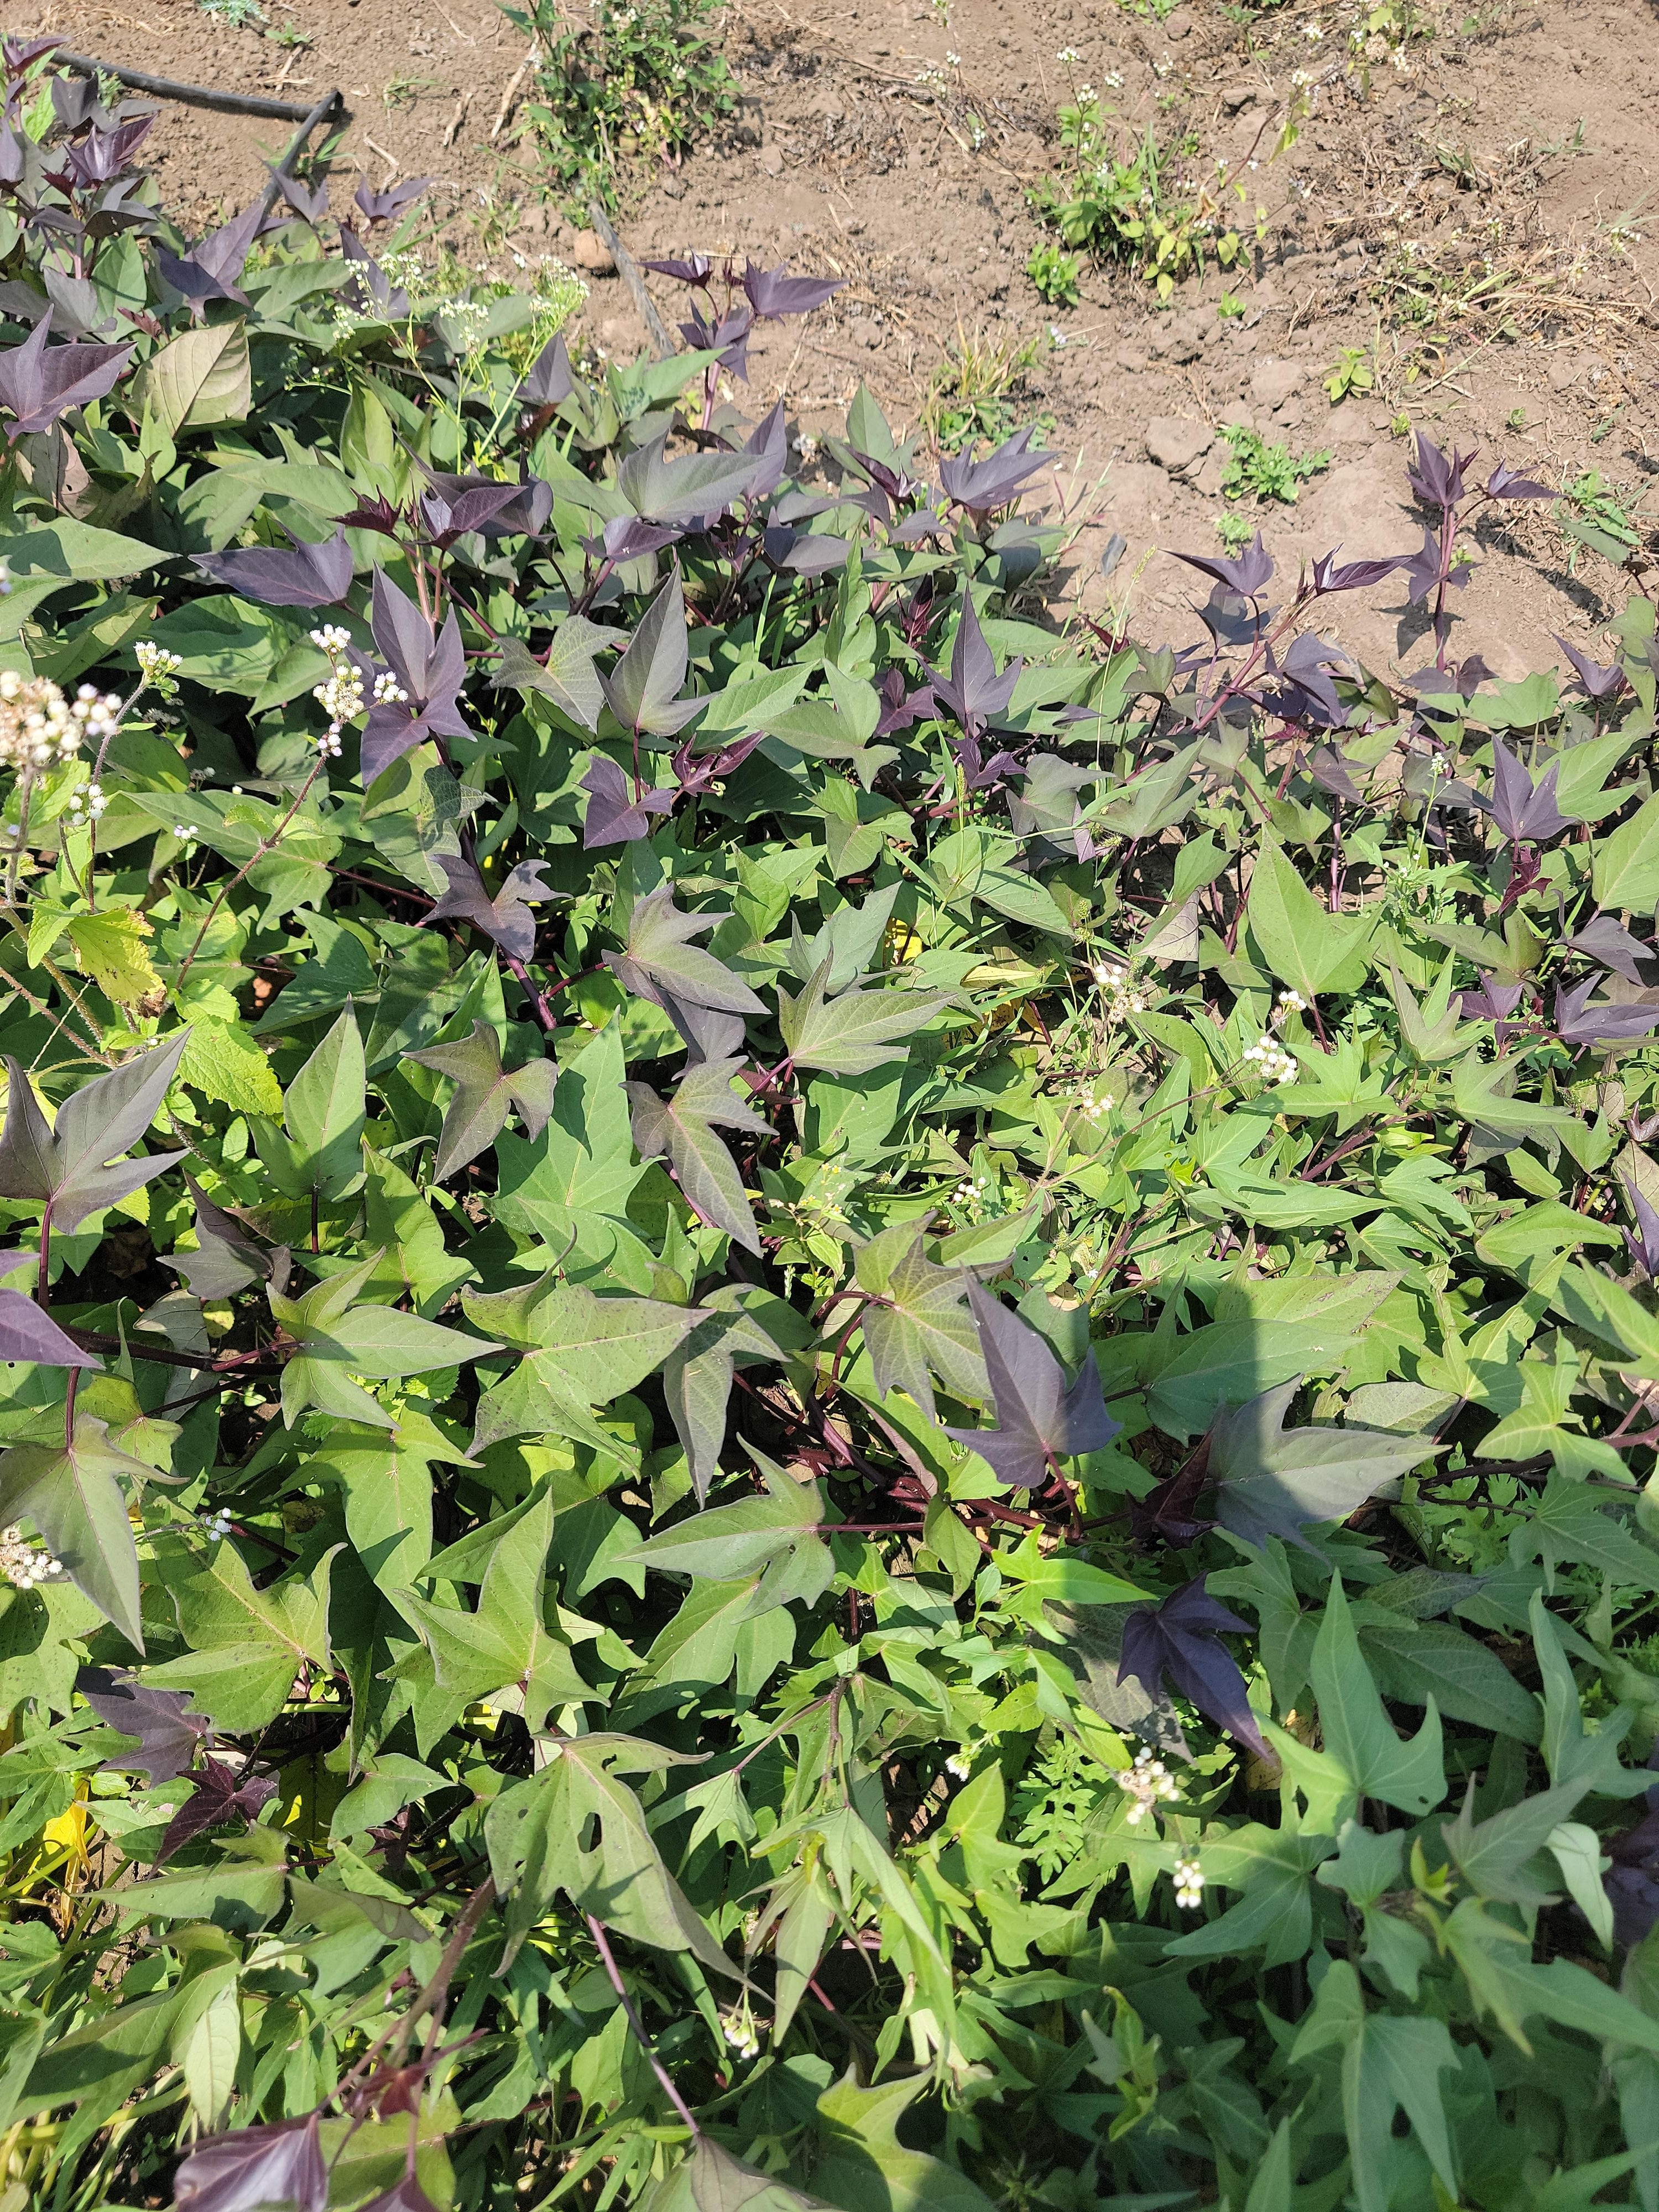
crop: sweet potato
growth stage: flowering
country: Tanzania
